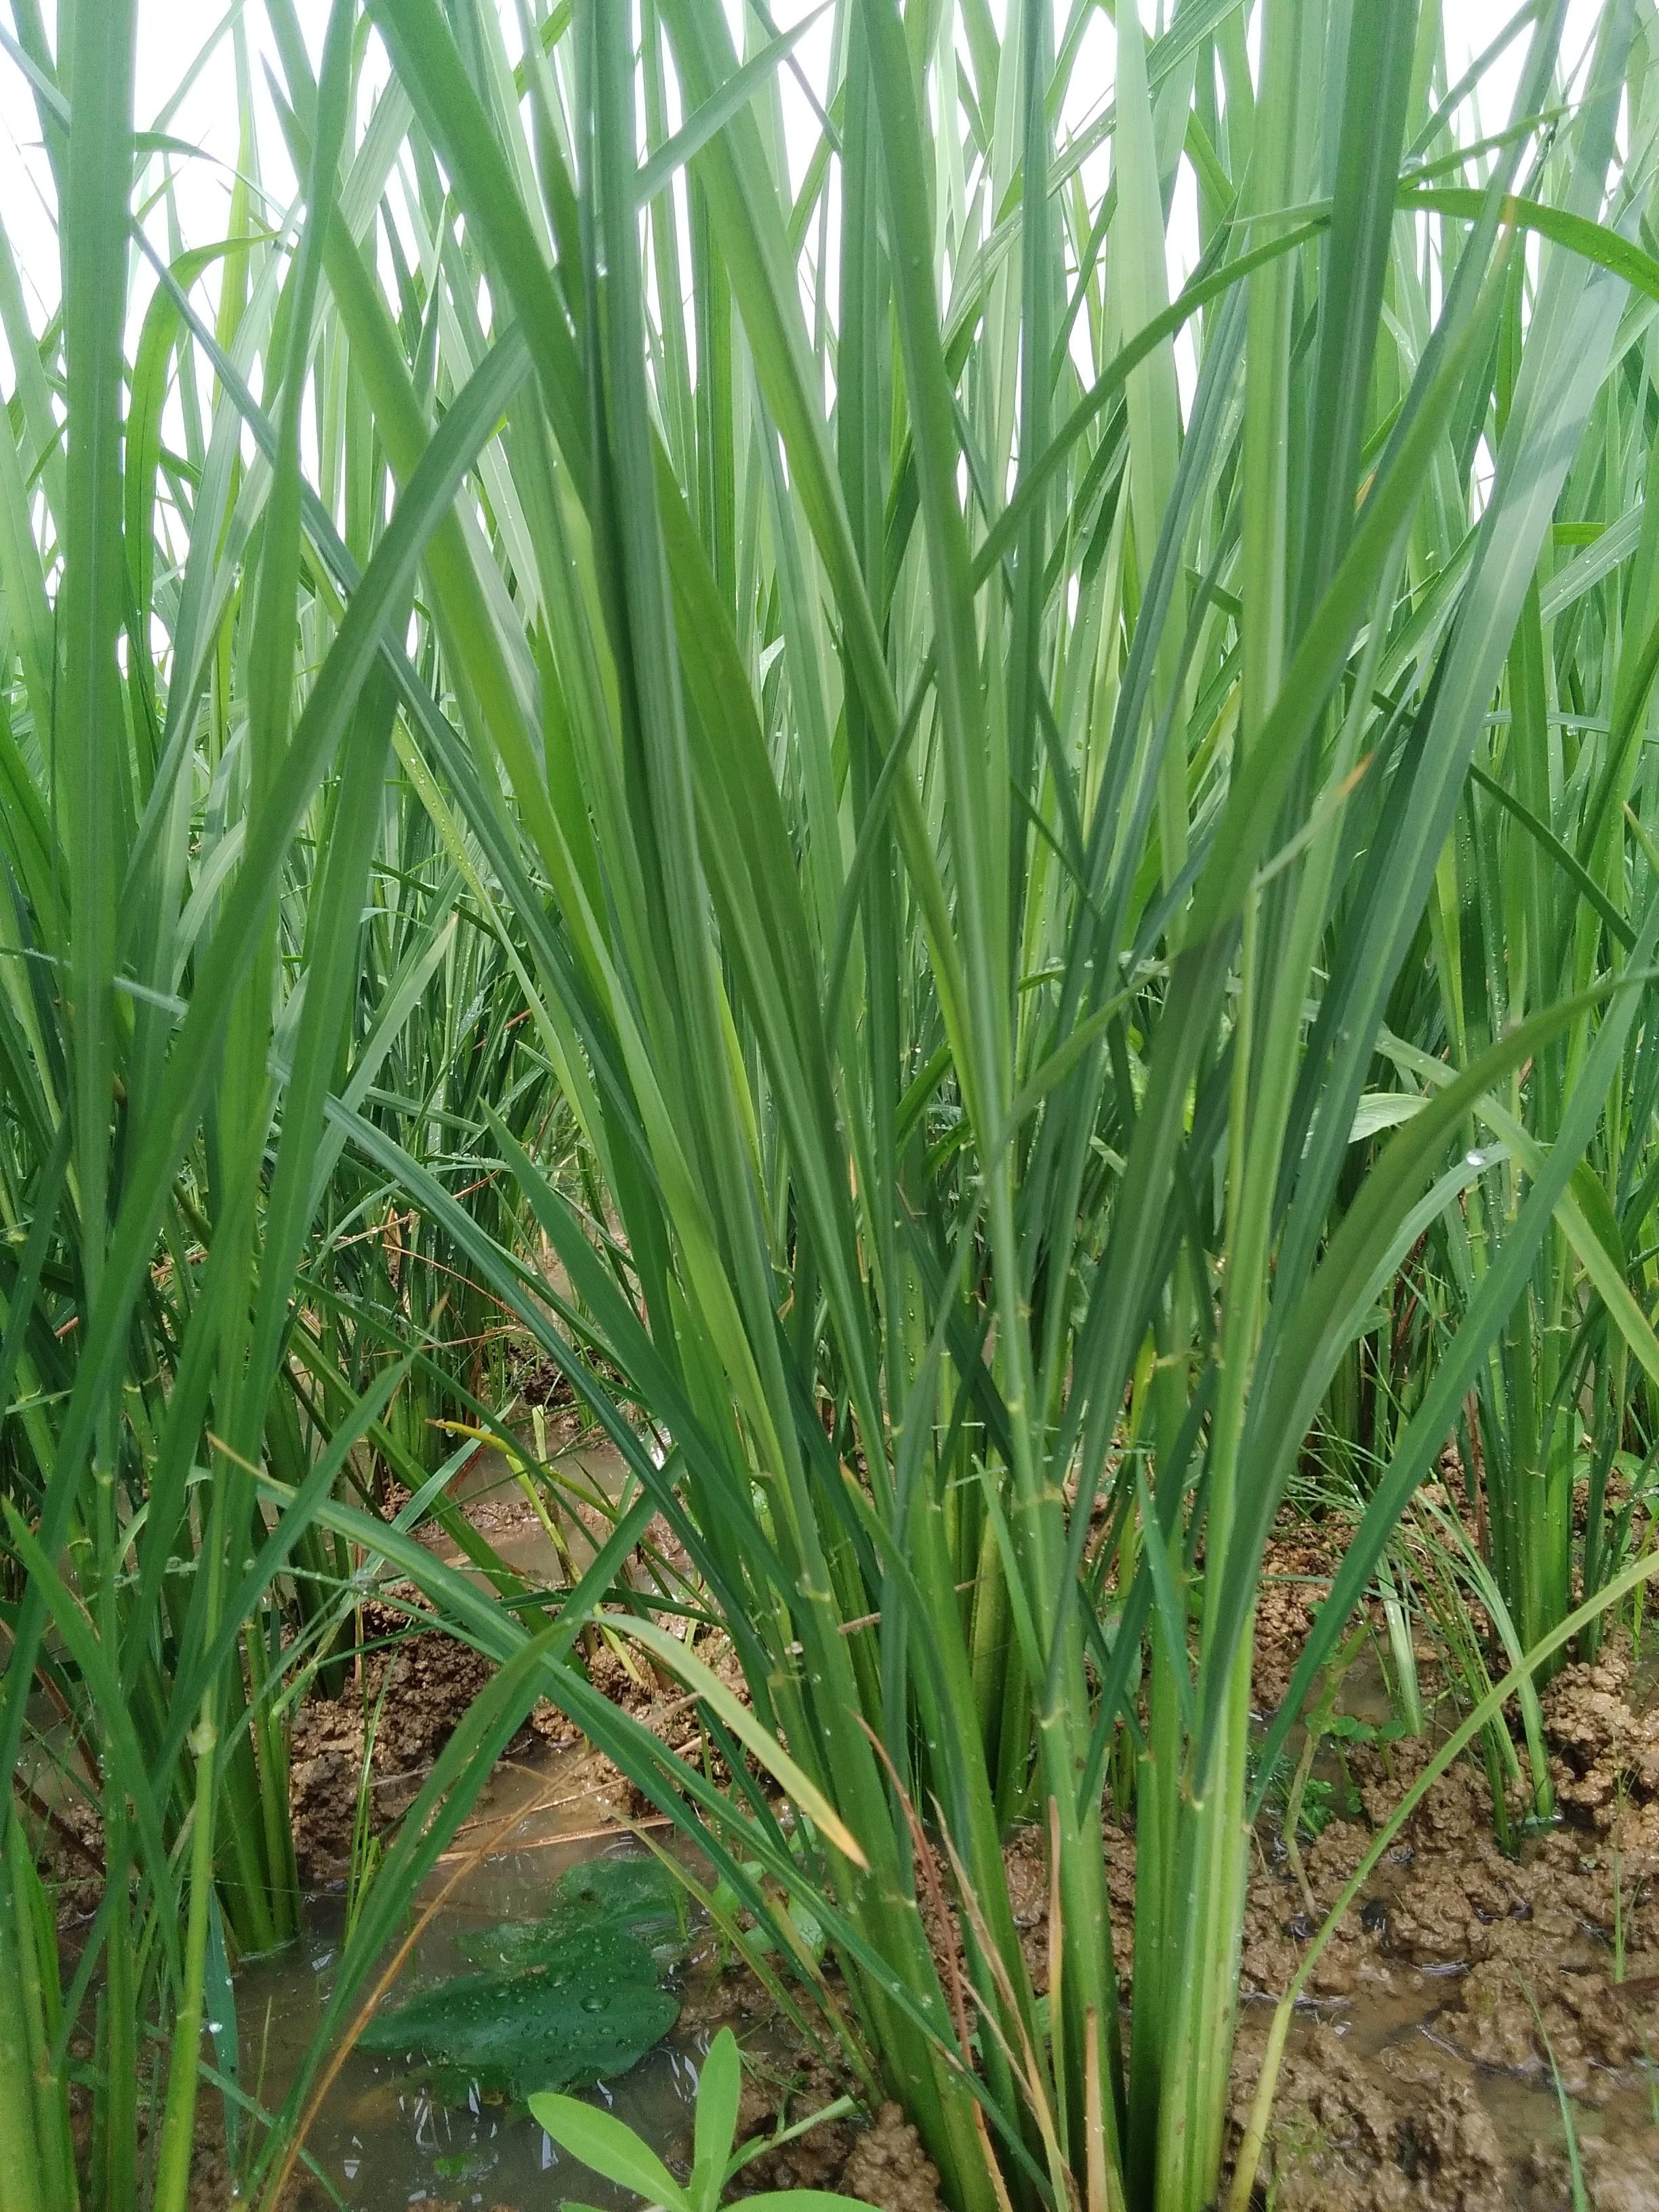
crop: rice
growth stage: vegetative
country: Nigeria
